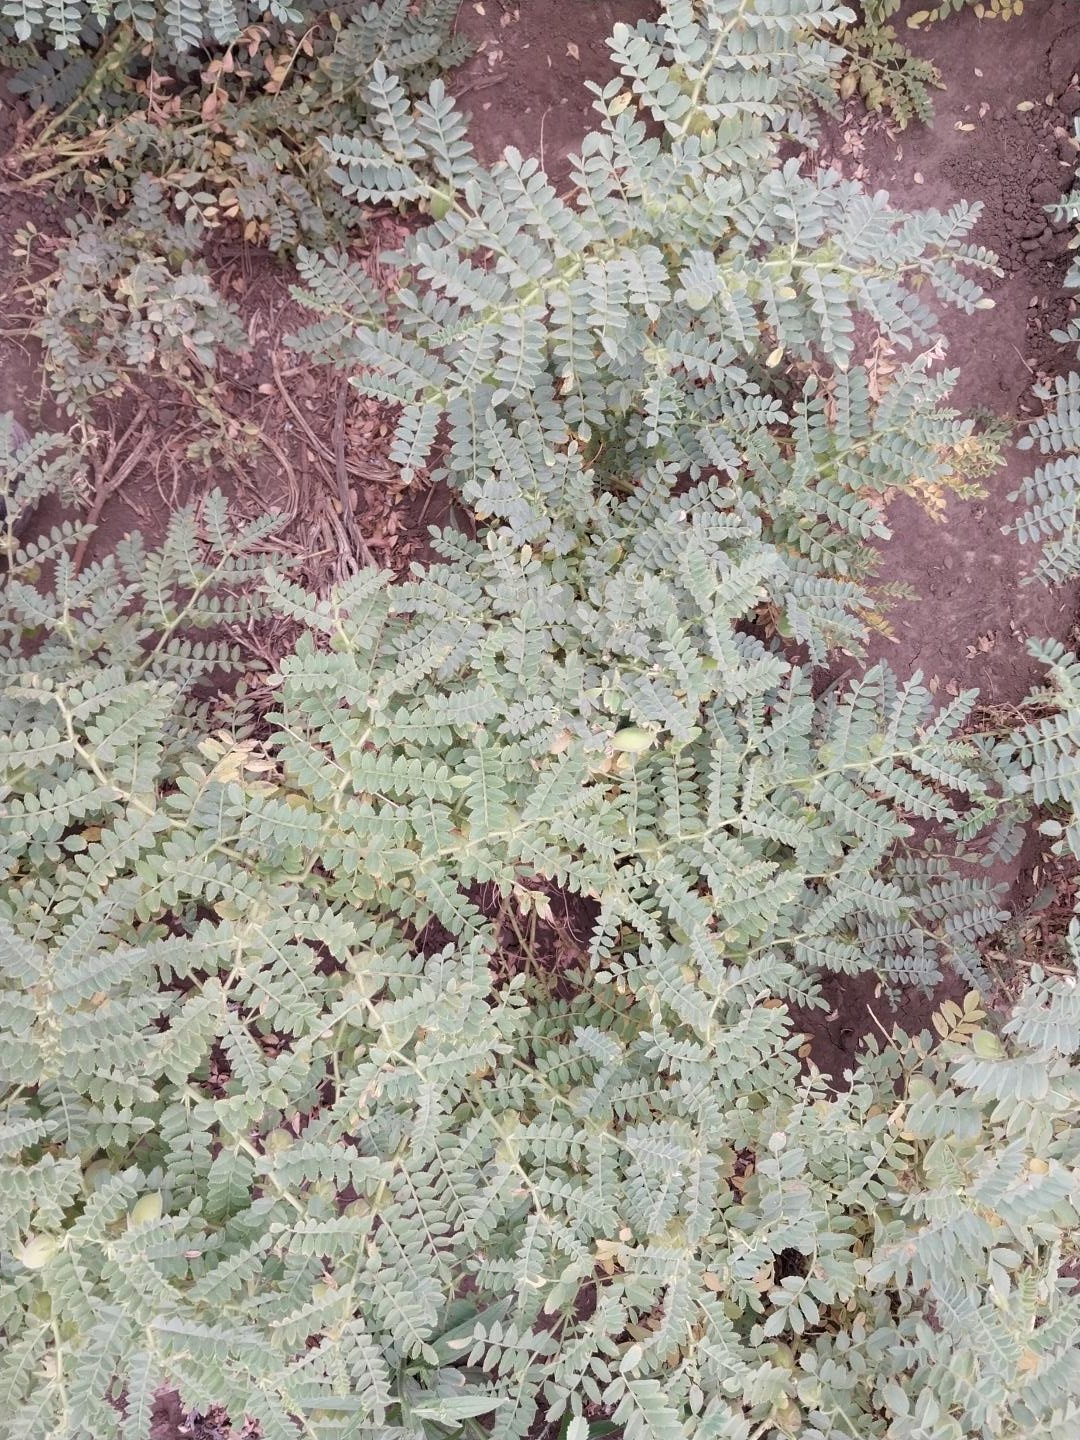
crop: chickpea
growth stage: development pod
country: Tanzania
